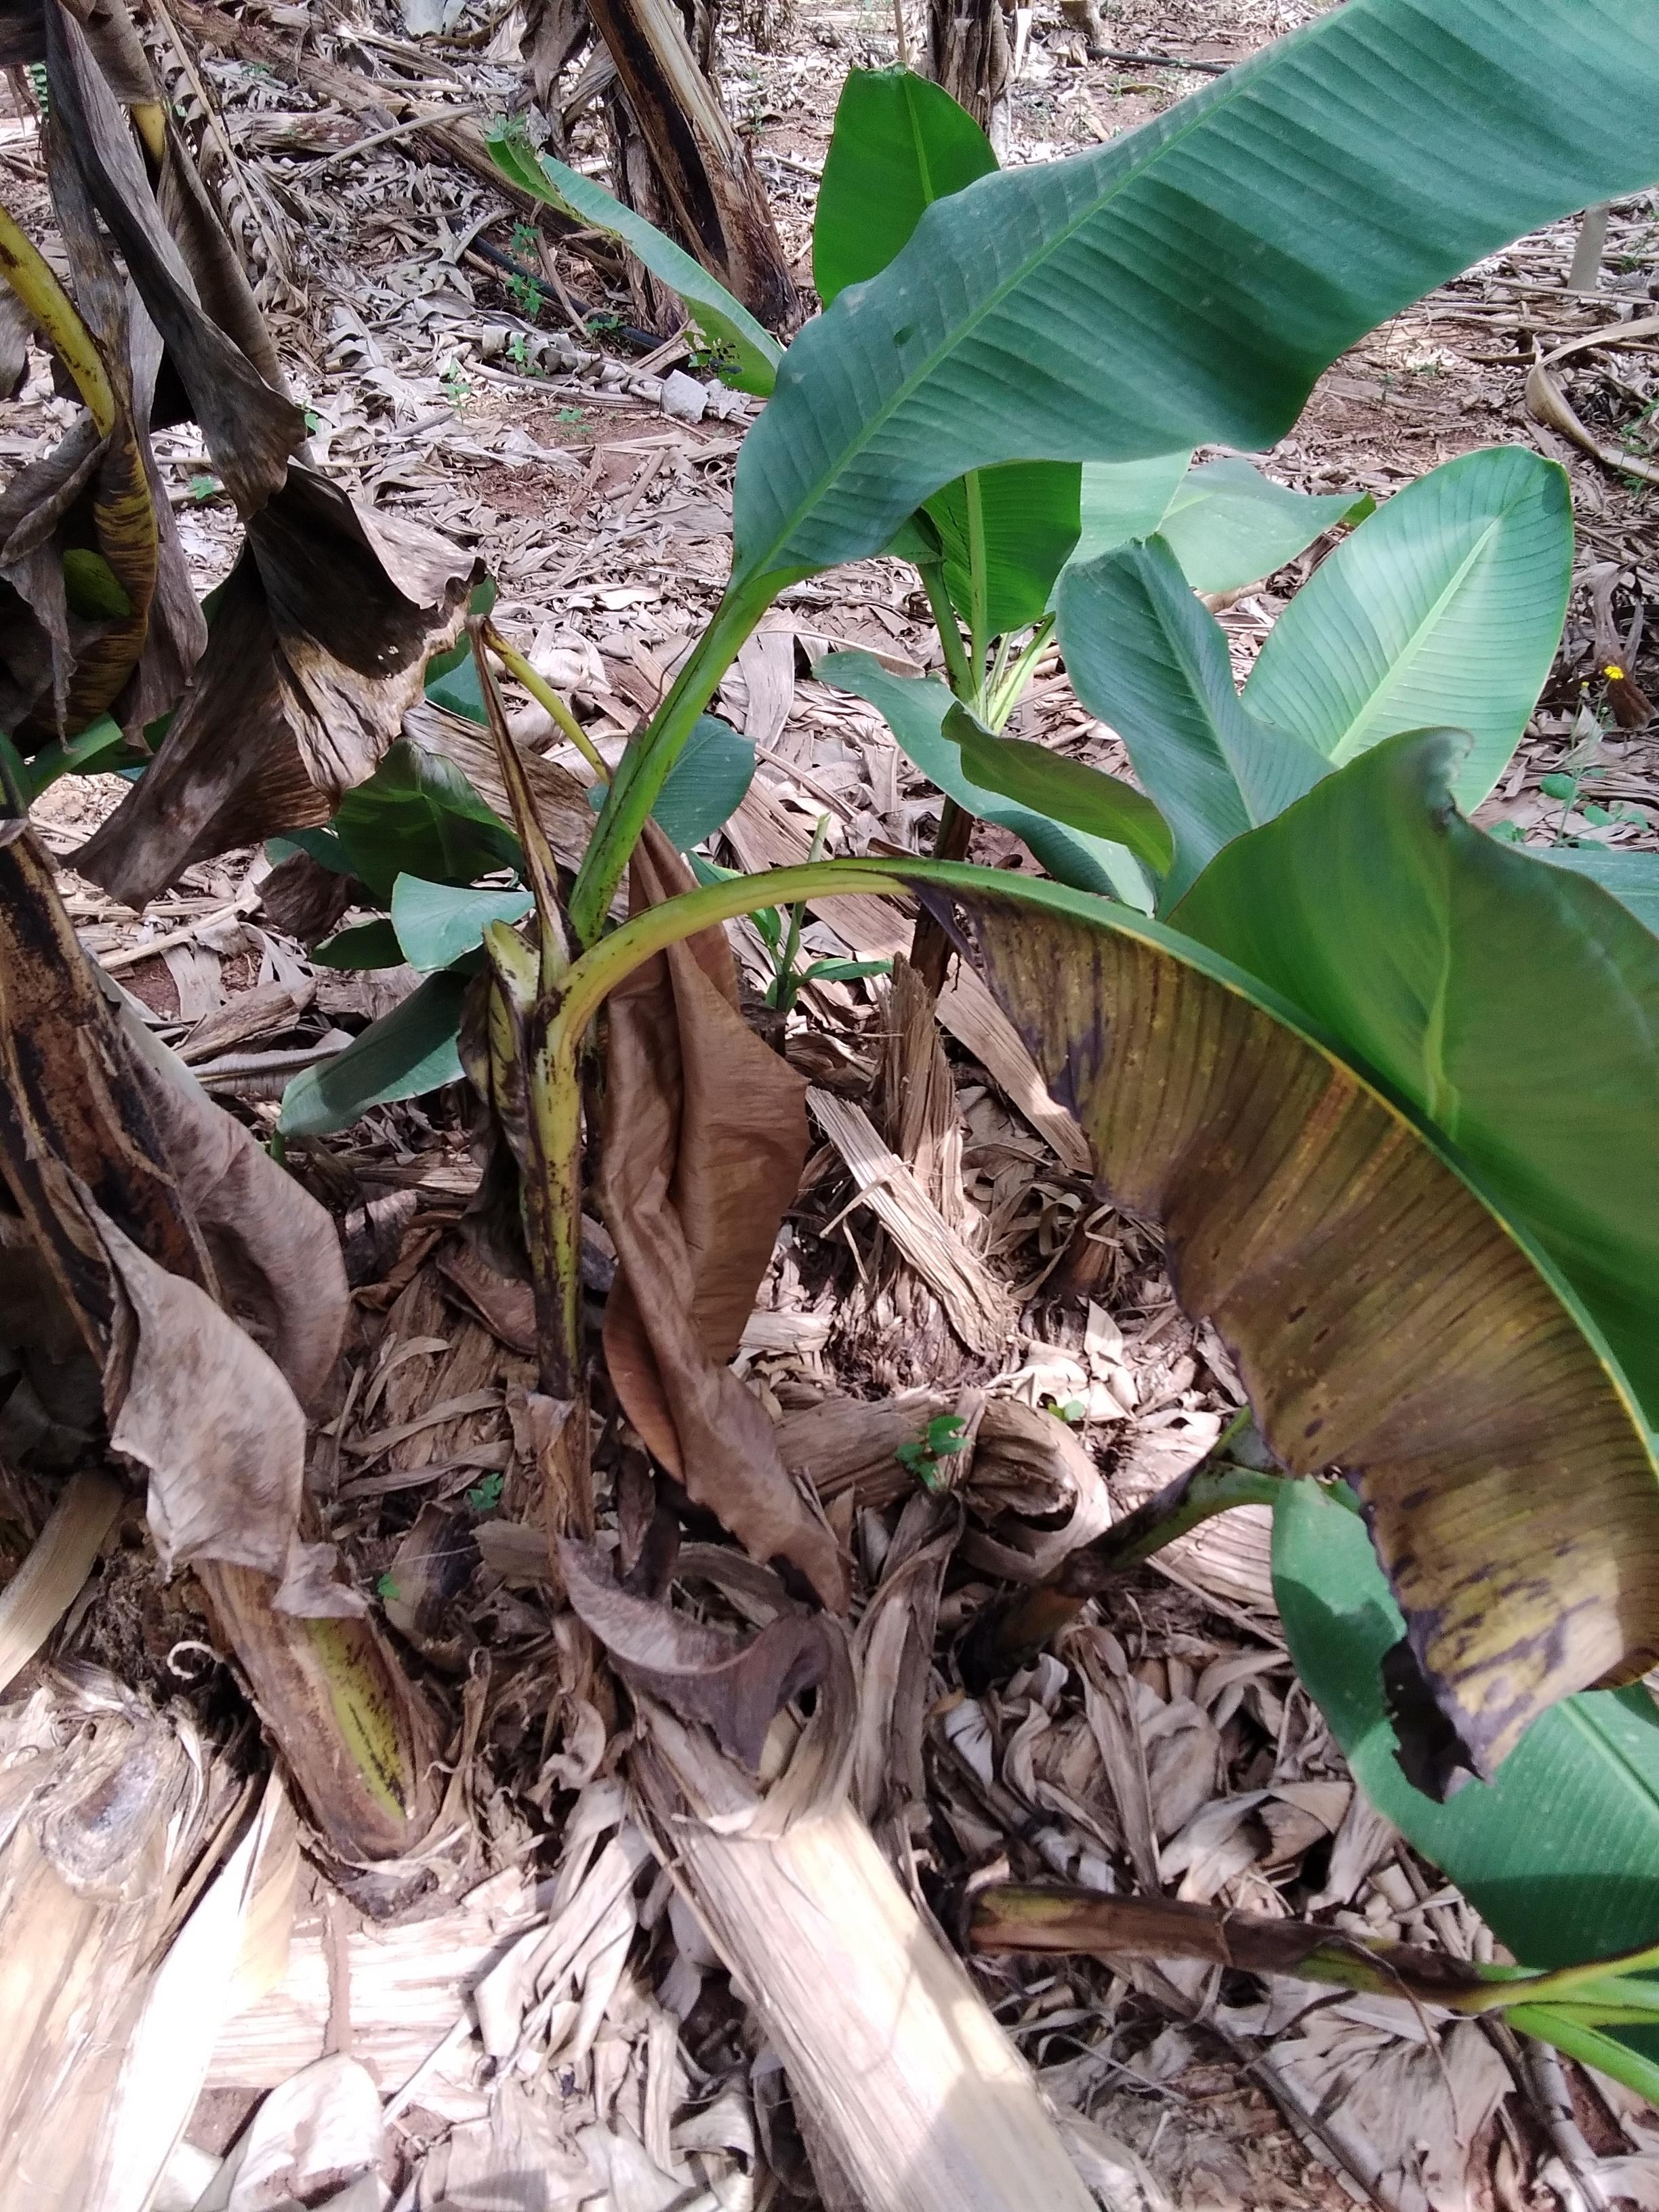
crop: banana
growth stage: vegetative
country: Uganda
